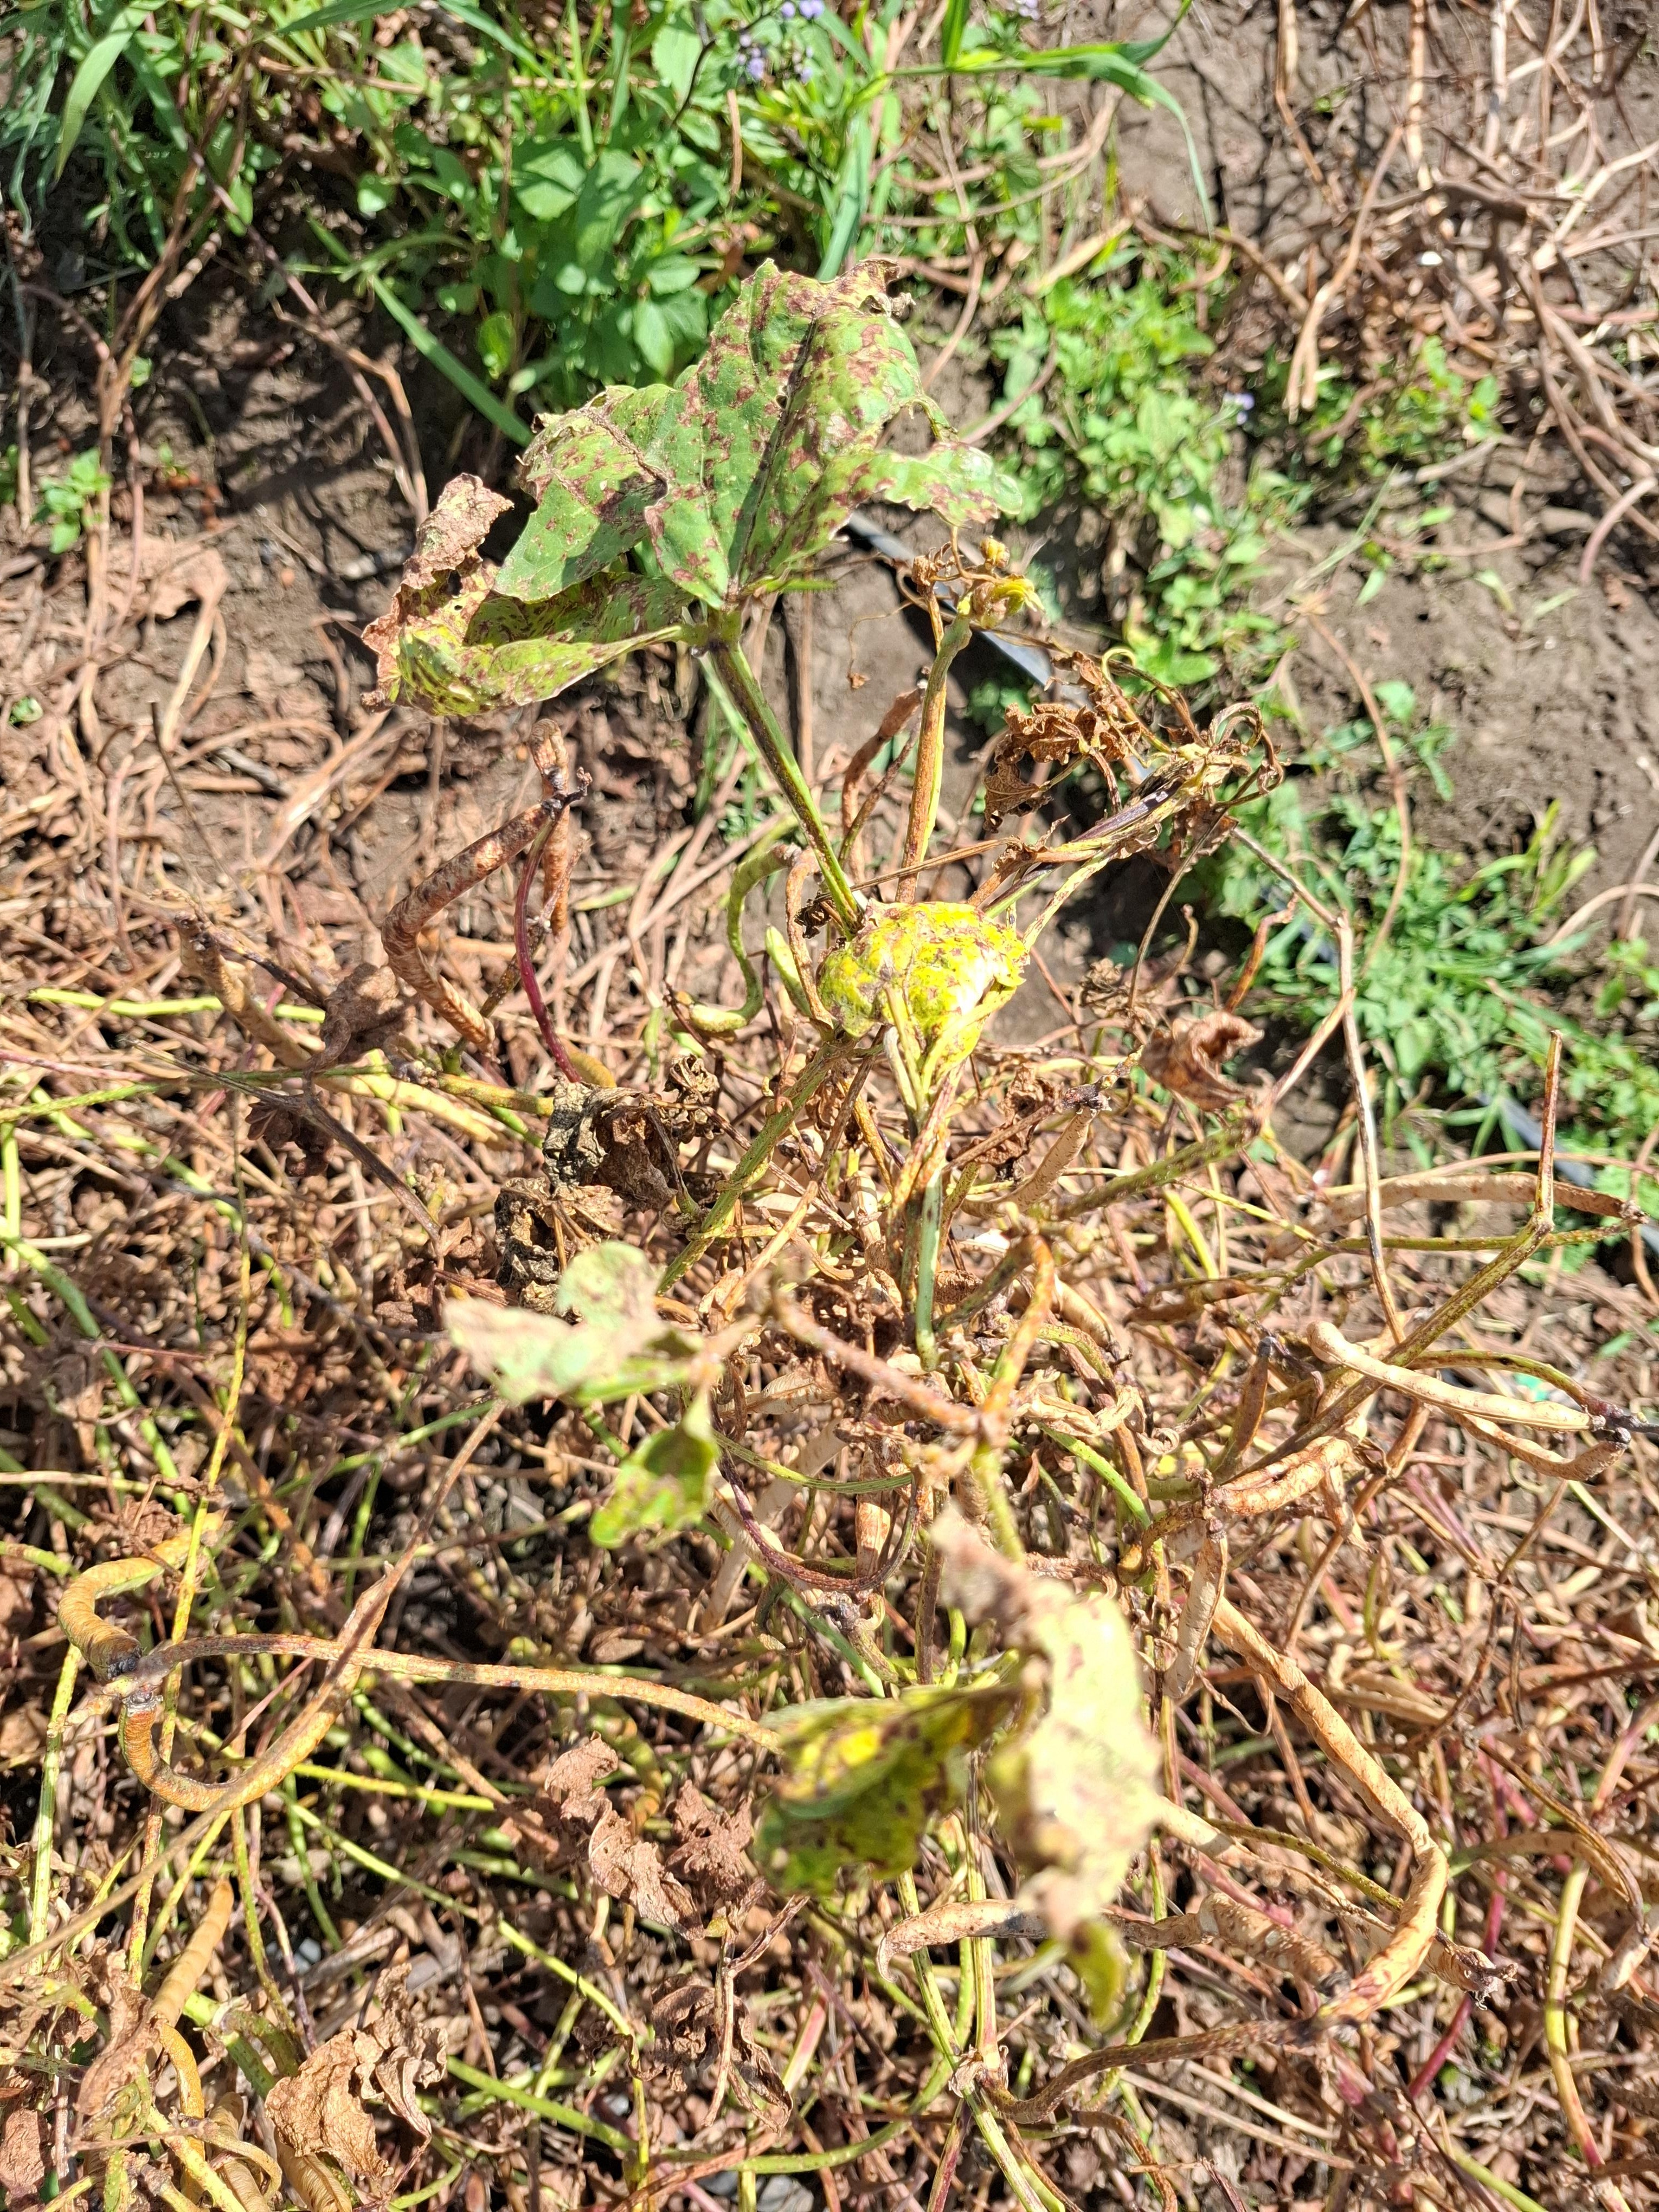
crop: cowpea
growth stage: development pod
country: Tanzania
